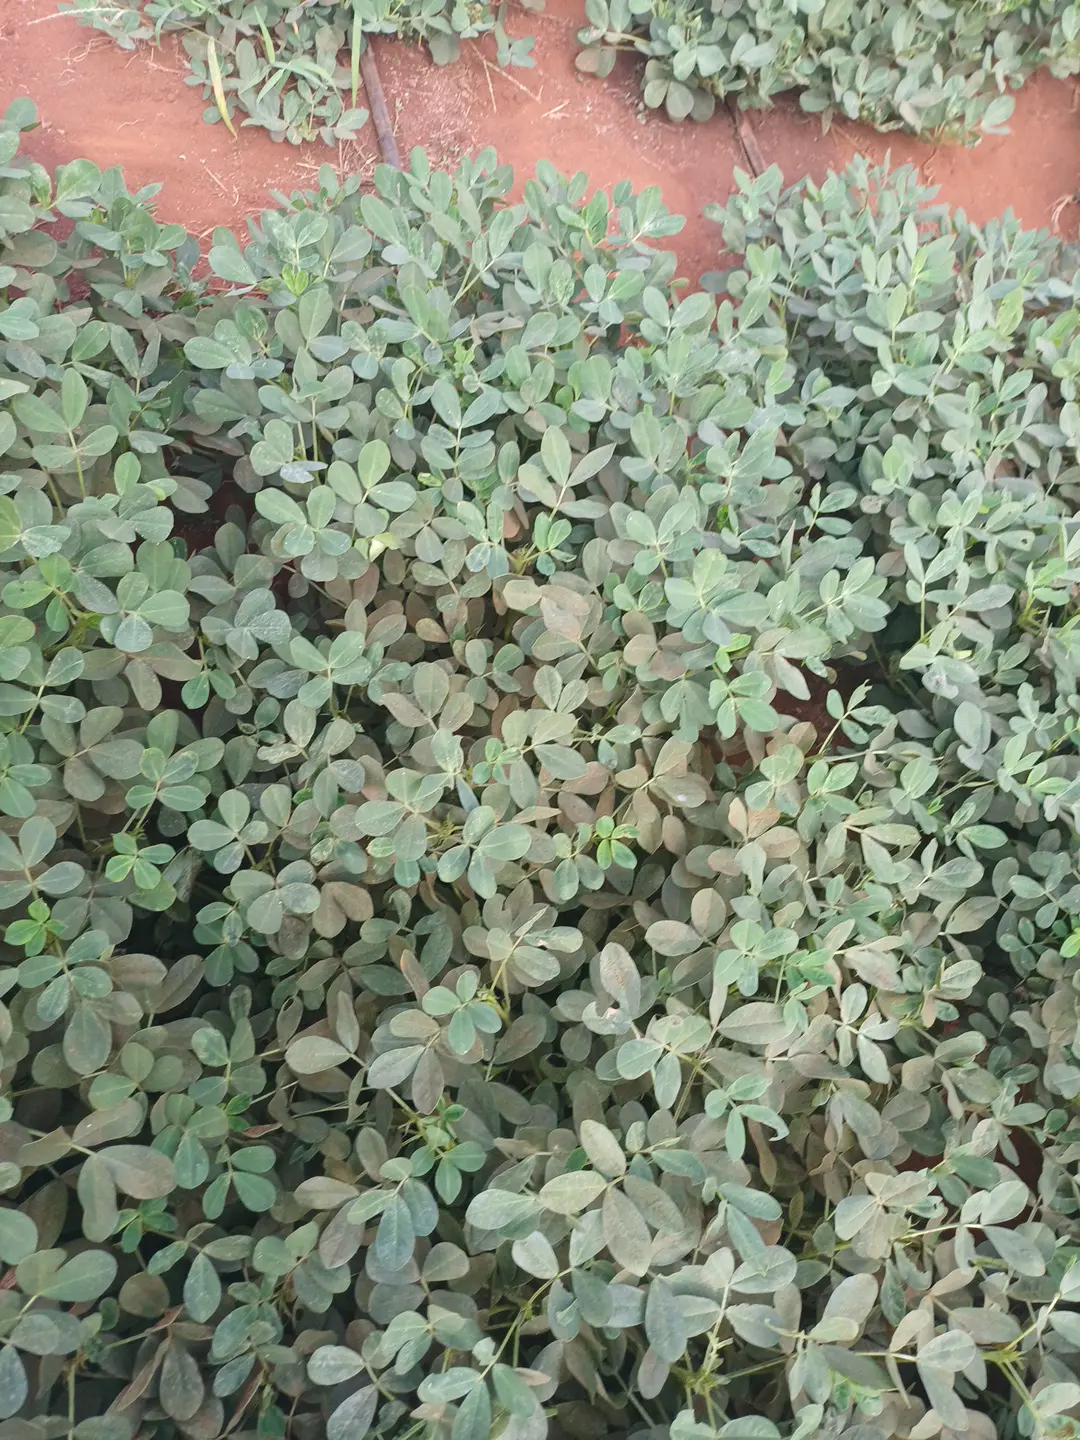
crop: groundnut
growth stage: pegging
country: Kenya
